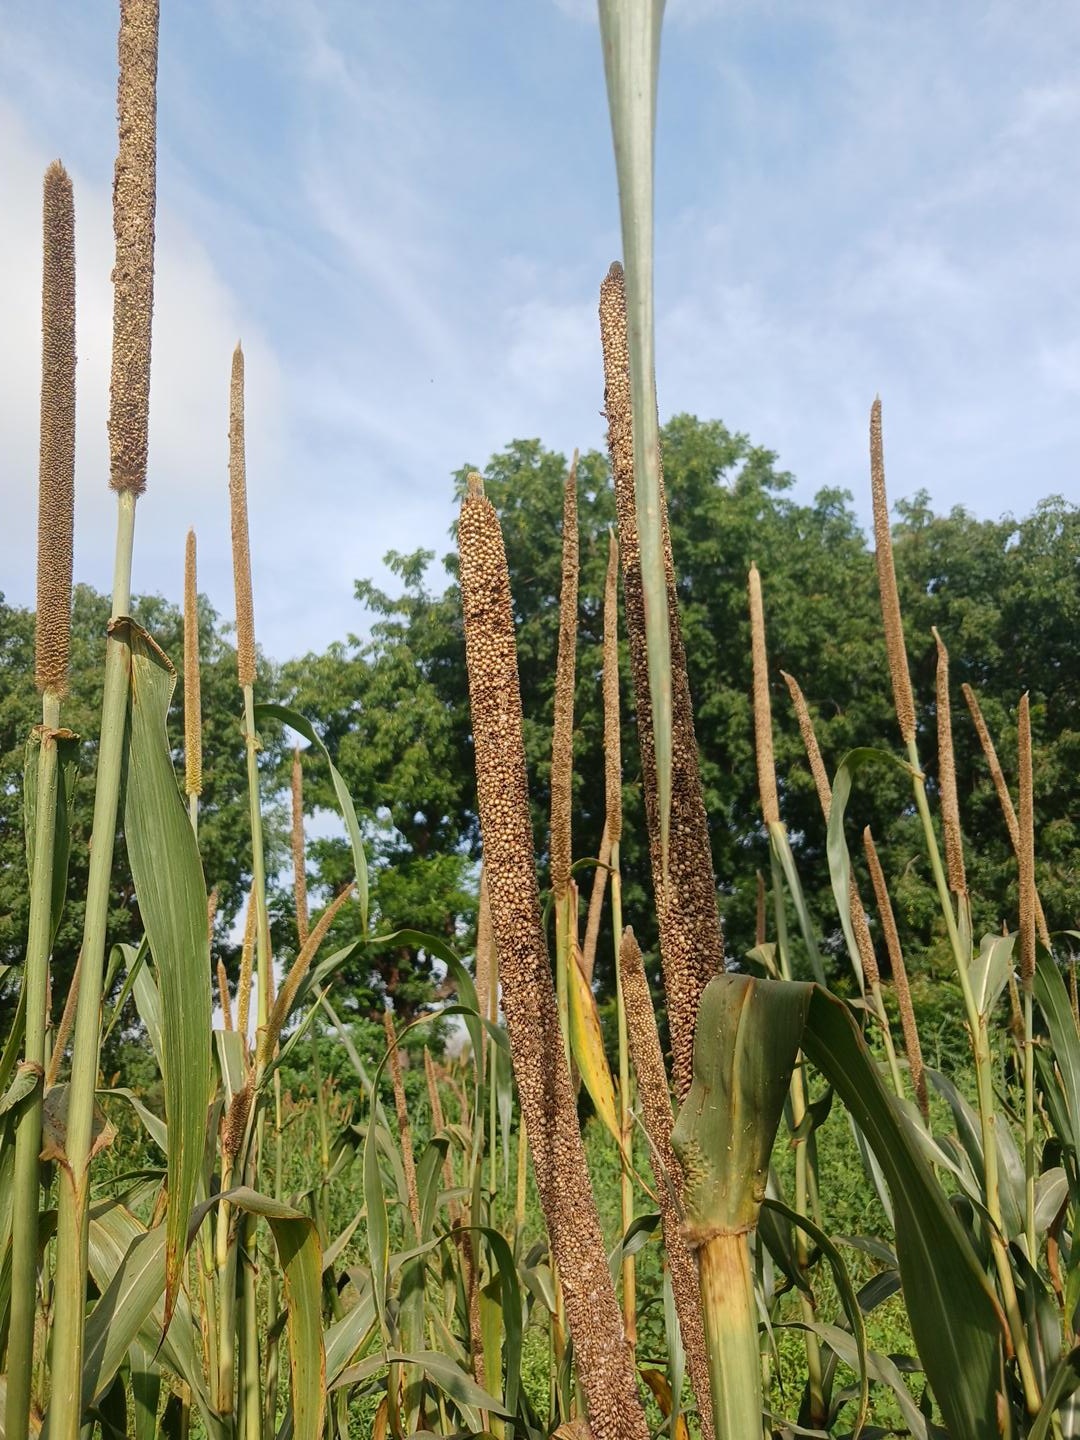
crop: pearl millet
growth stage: maturity
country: Senegal
